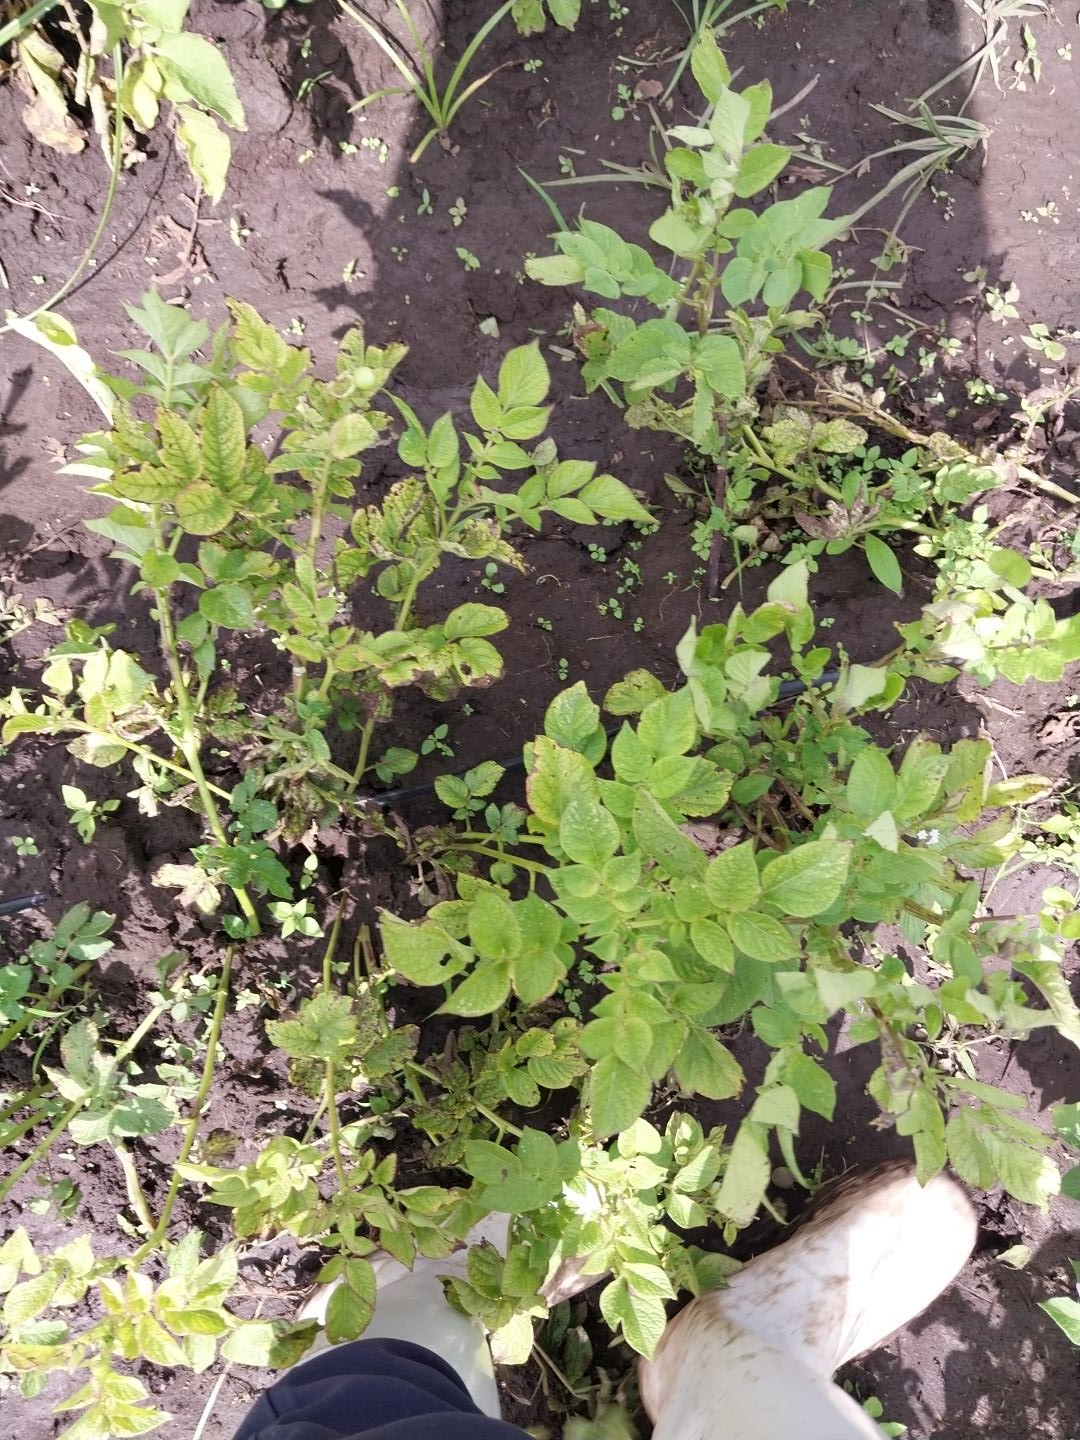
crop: potato
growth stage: flowering
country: Tanzania
